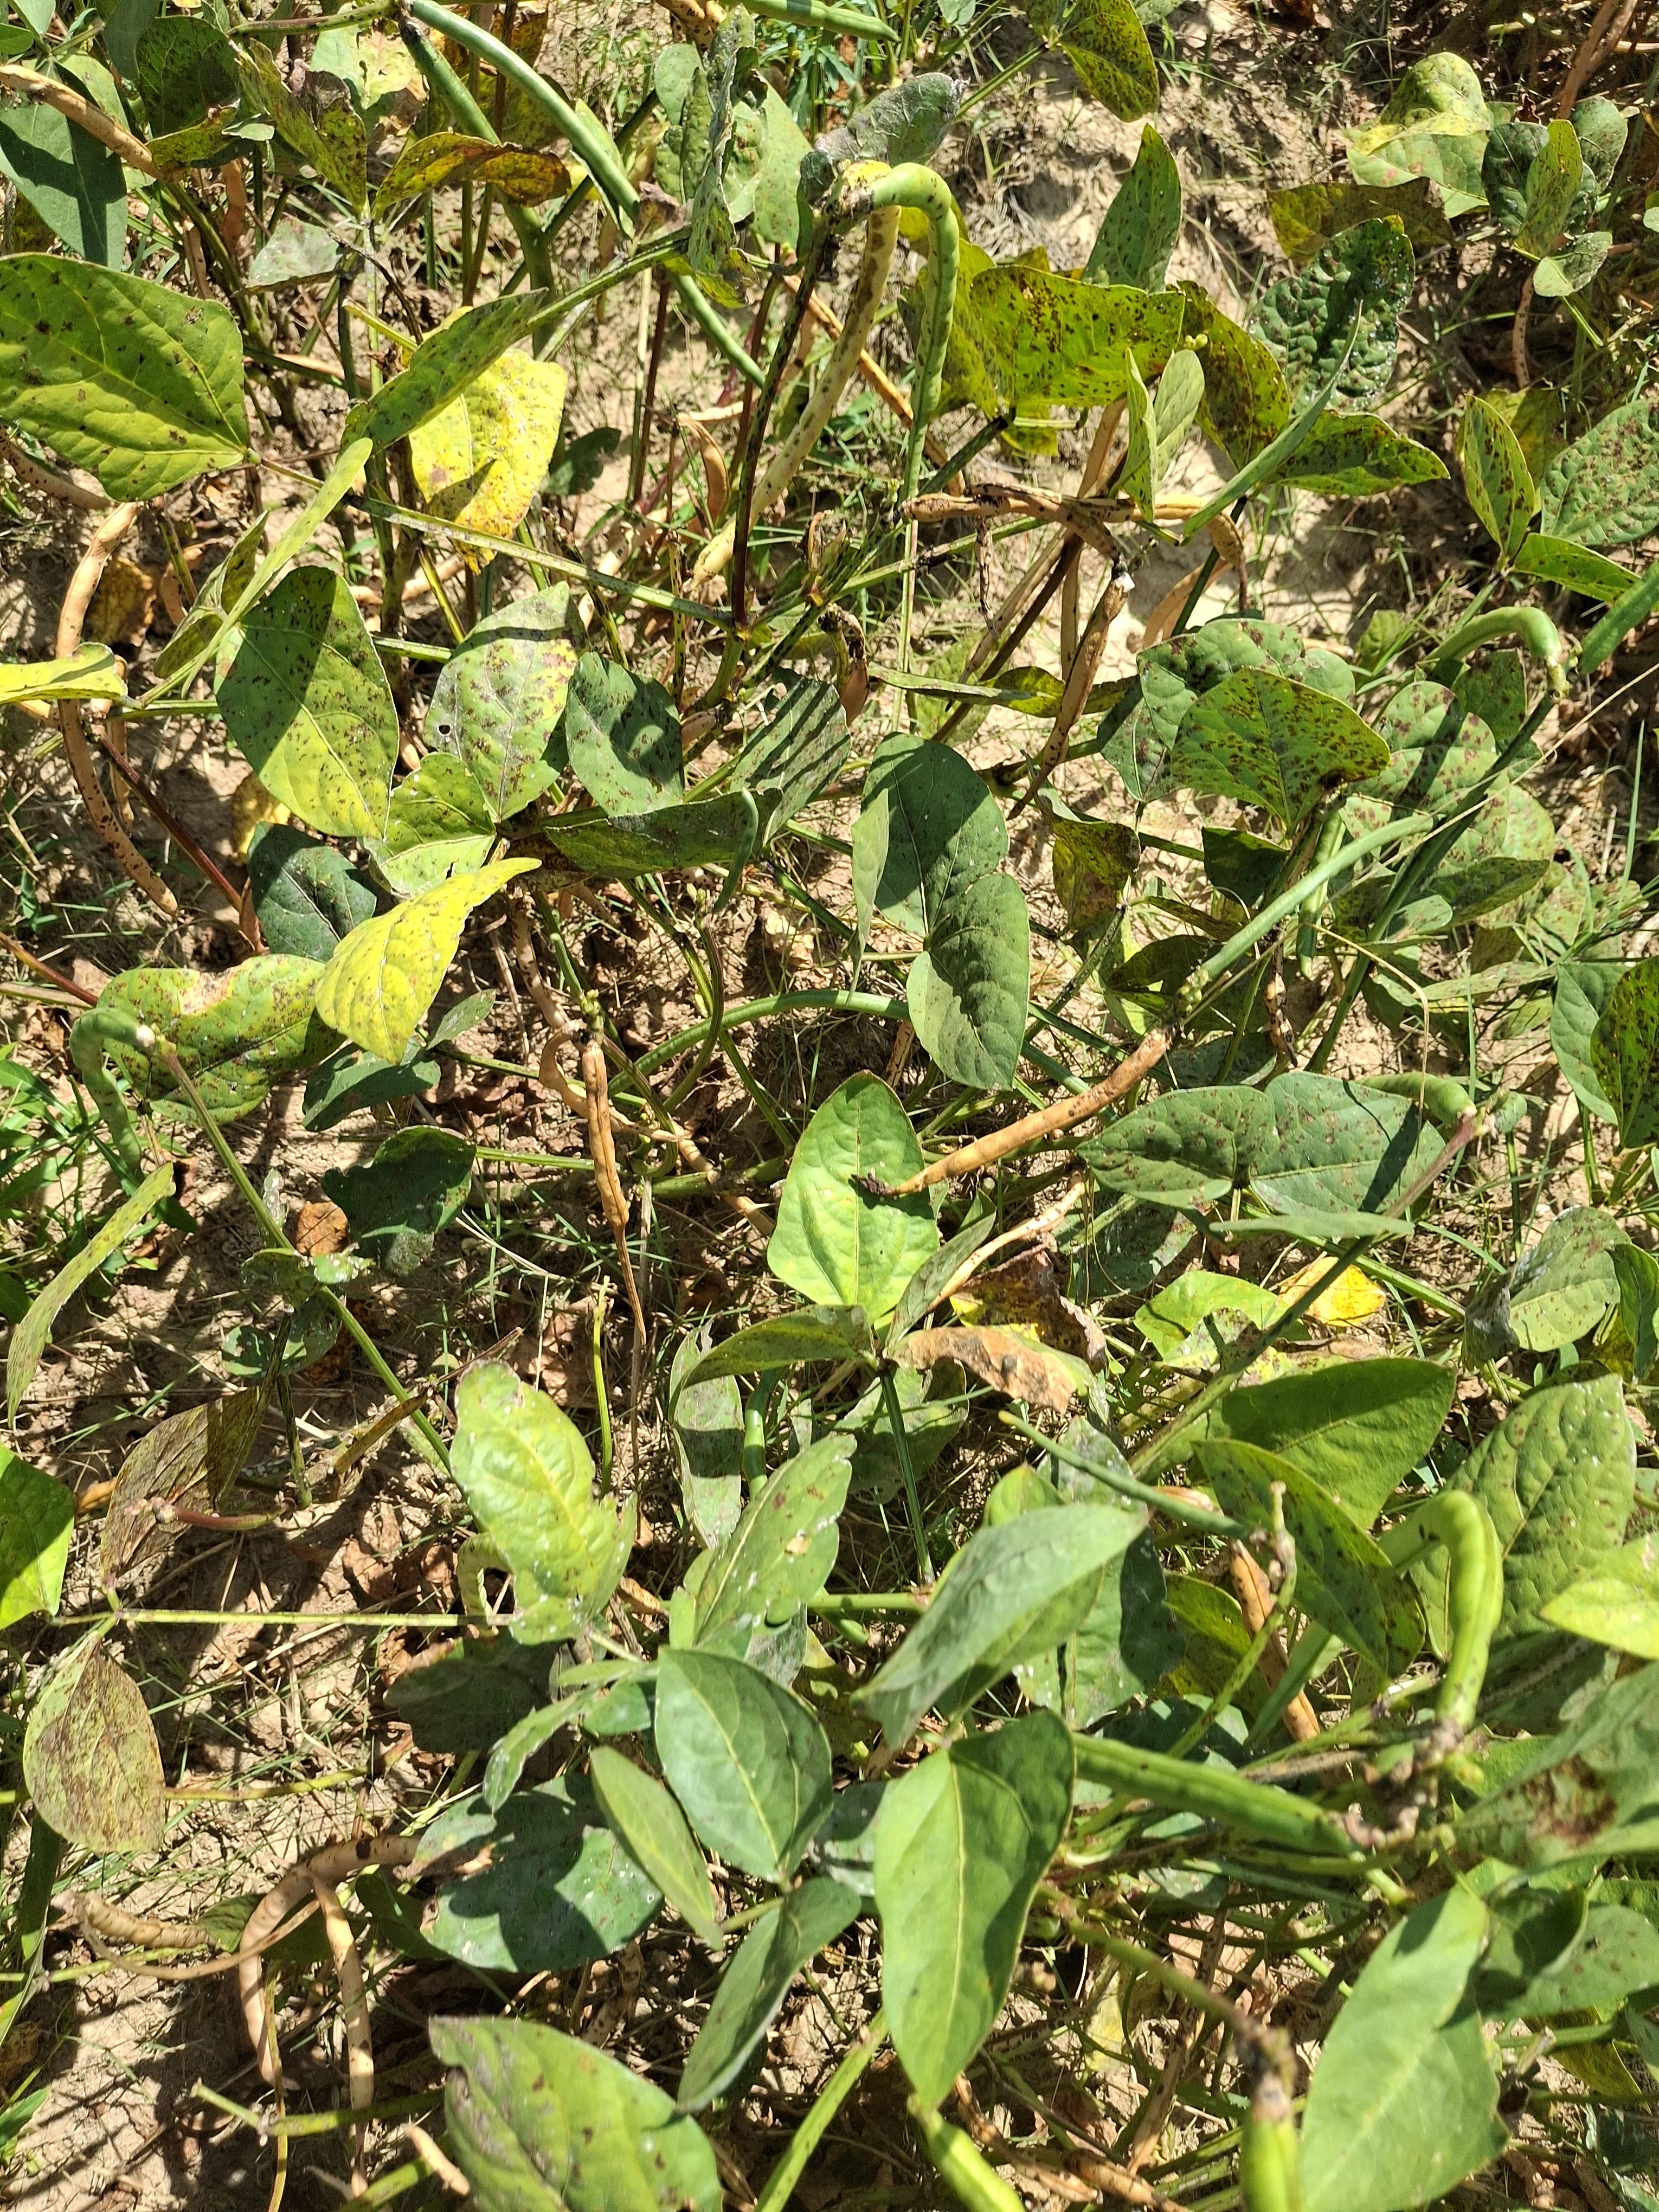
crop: cowpea
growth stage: maturity
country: Nigeria
